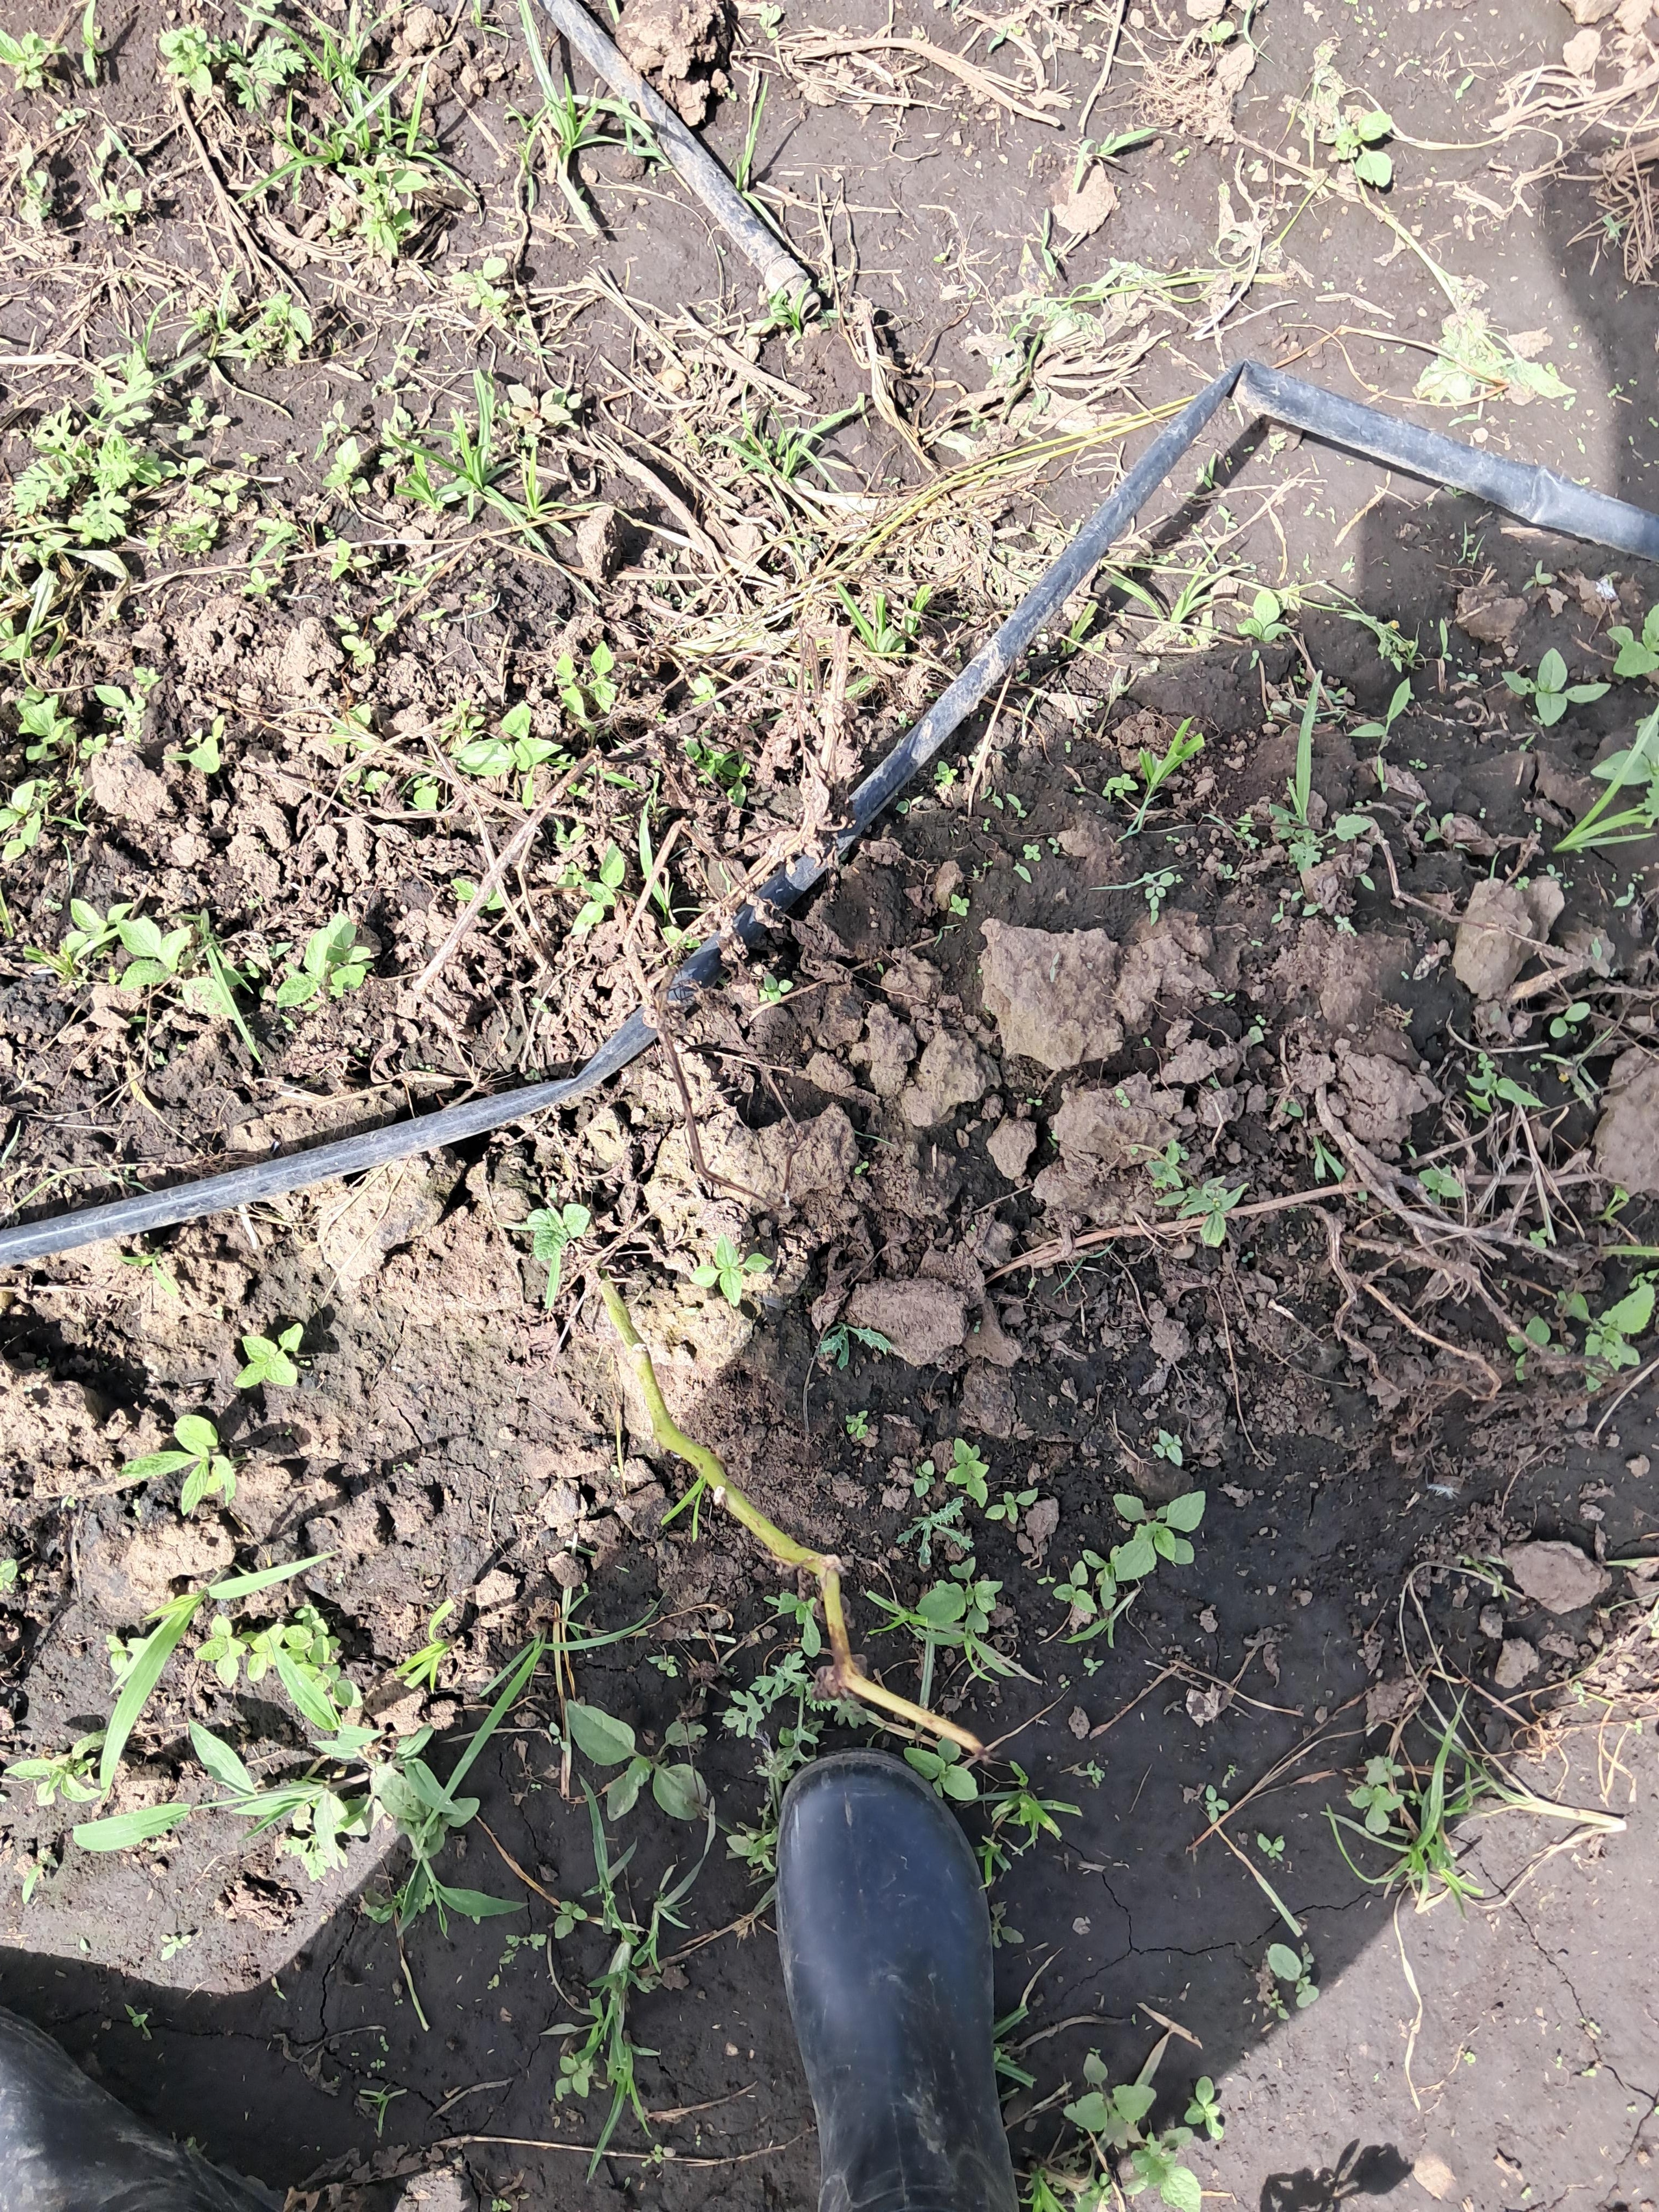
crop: potato
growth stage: flowering
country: Tanzania
